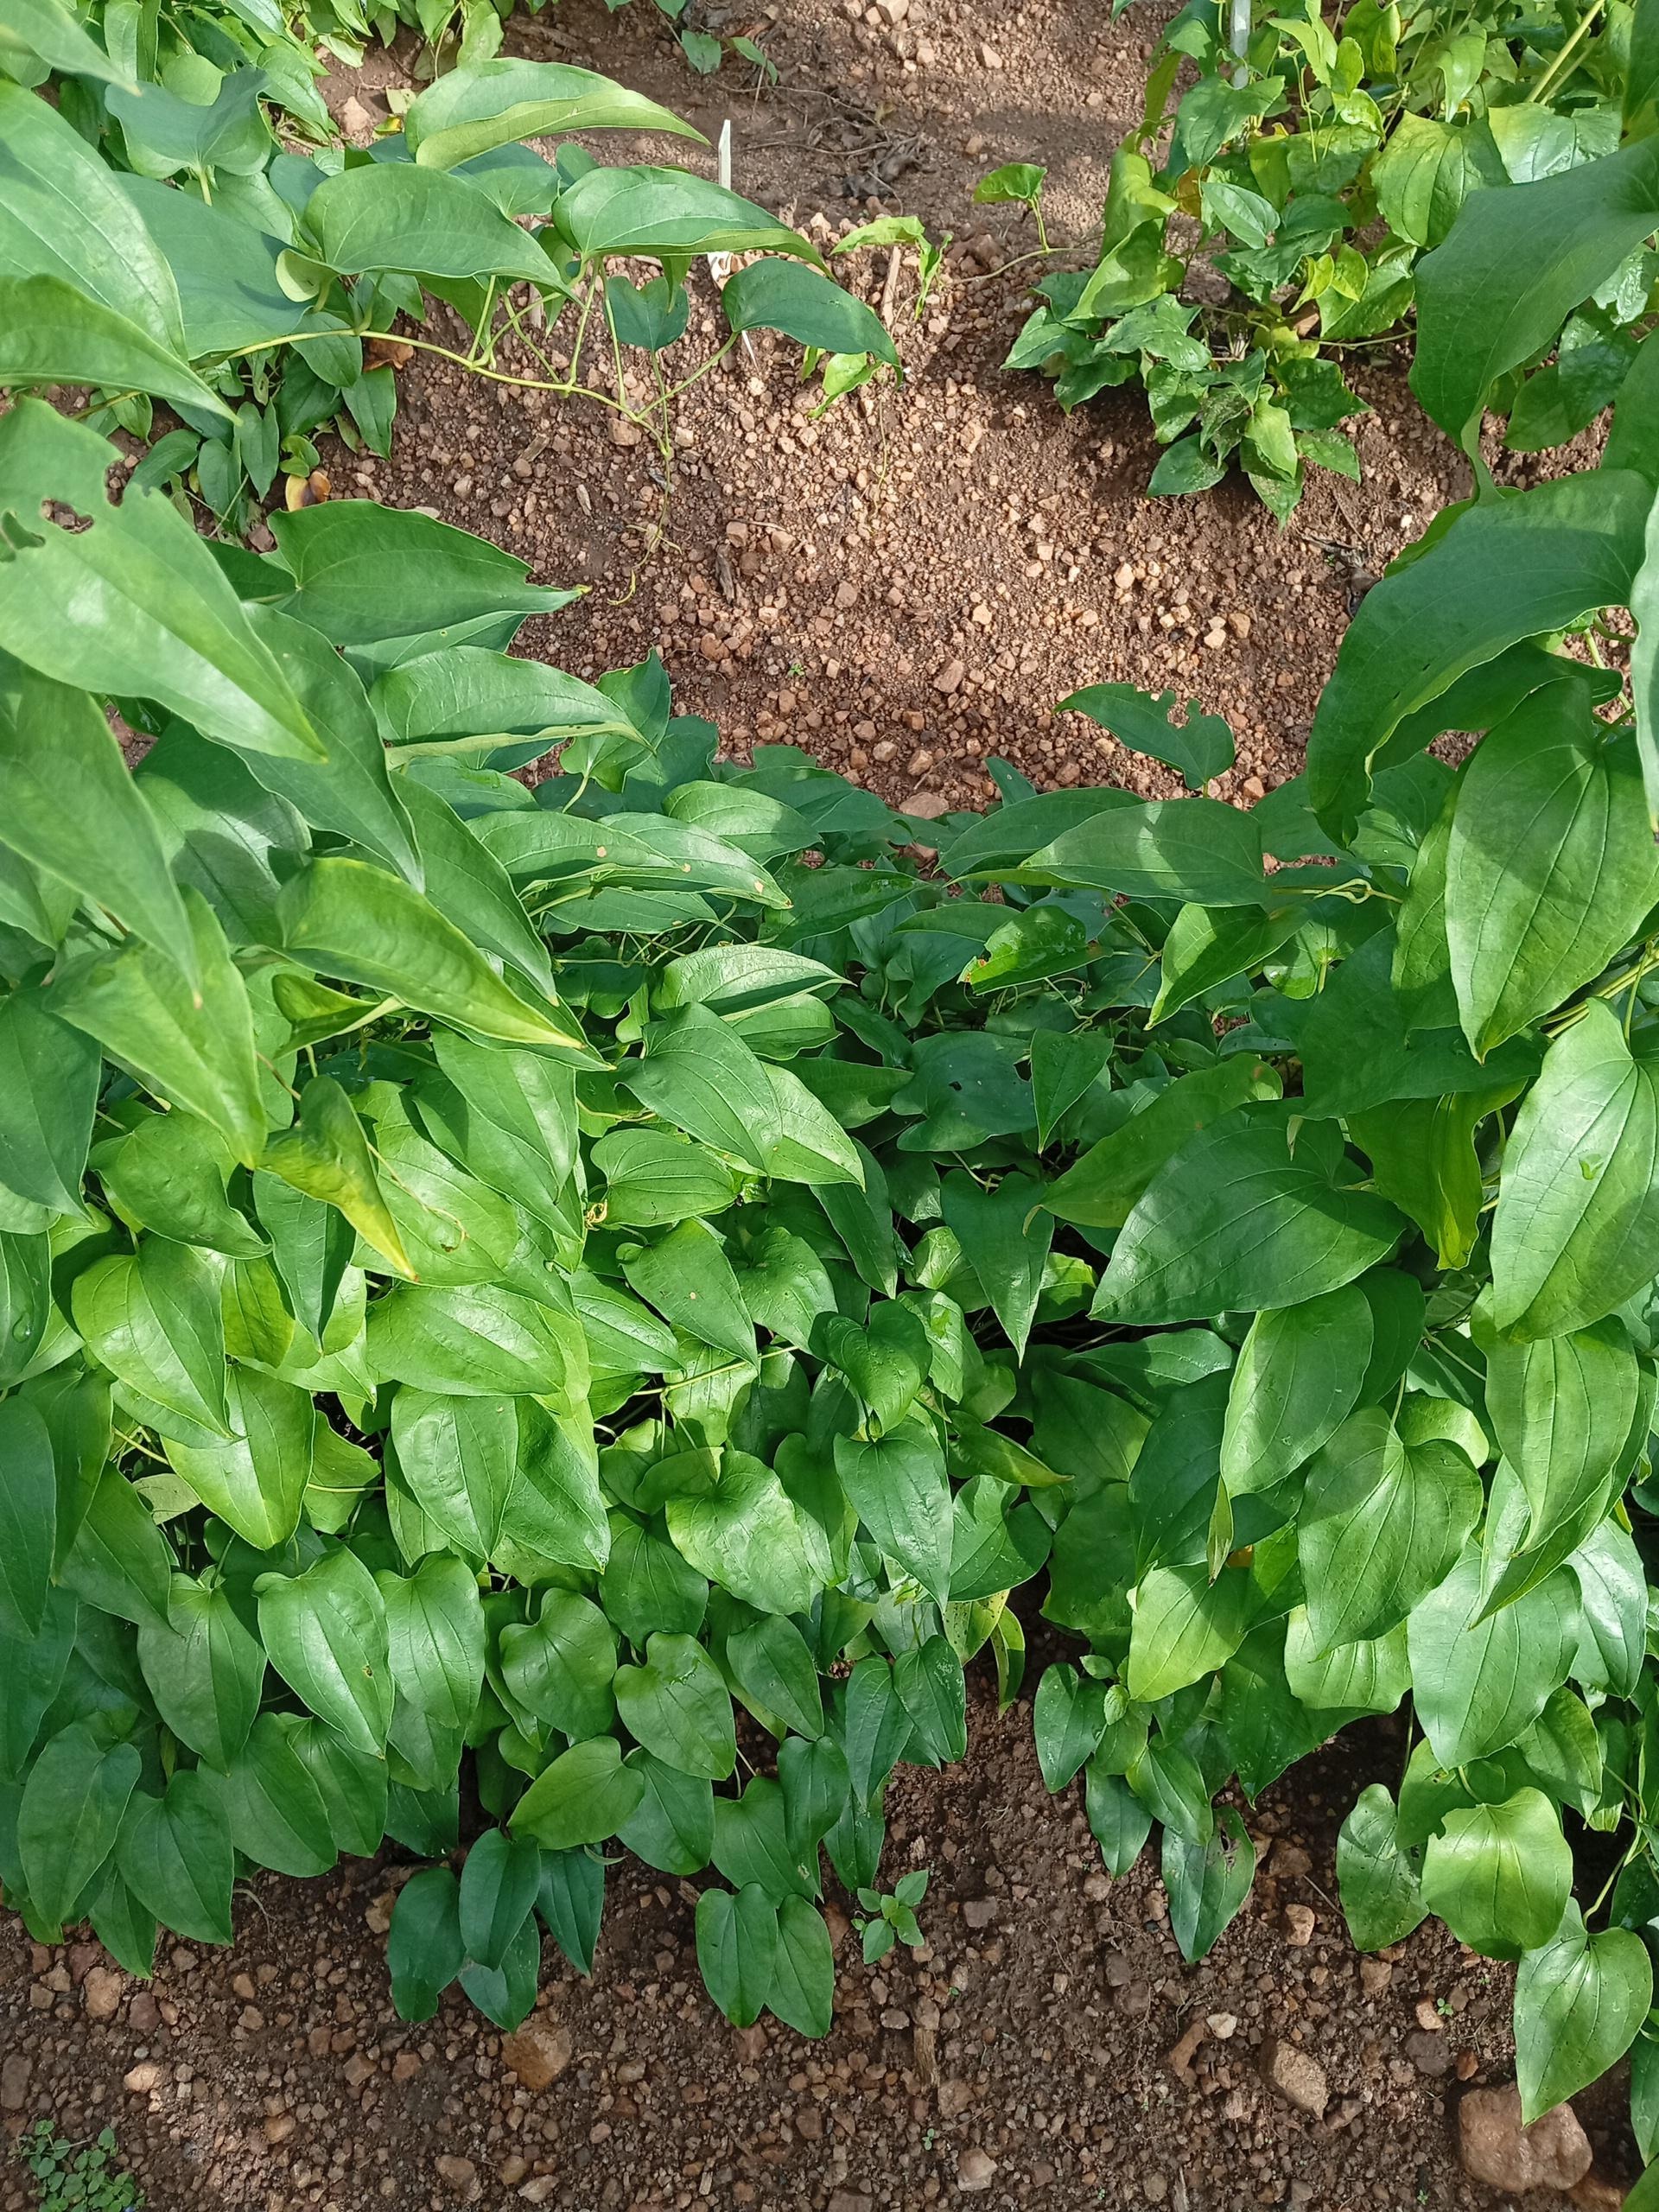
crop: yam
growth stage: vegetative
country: Nigeria
